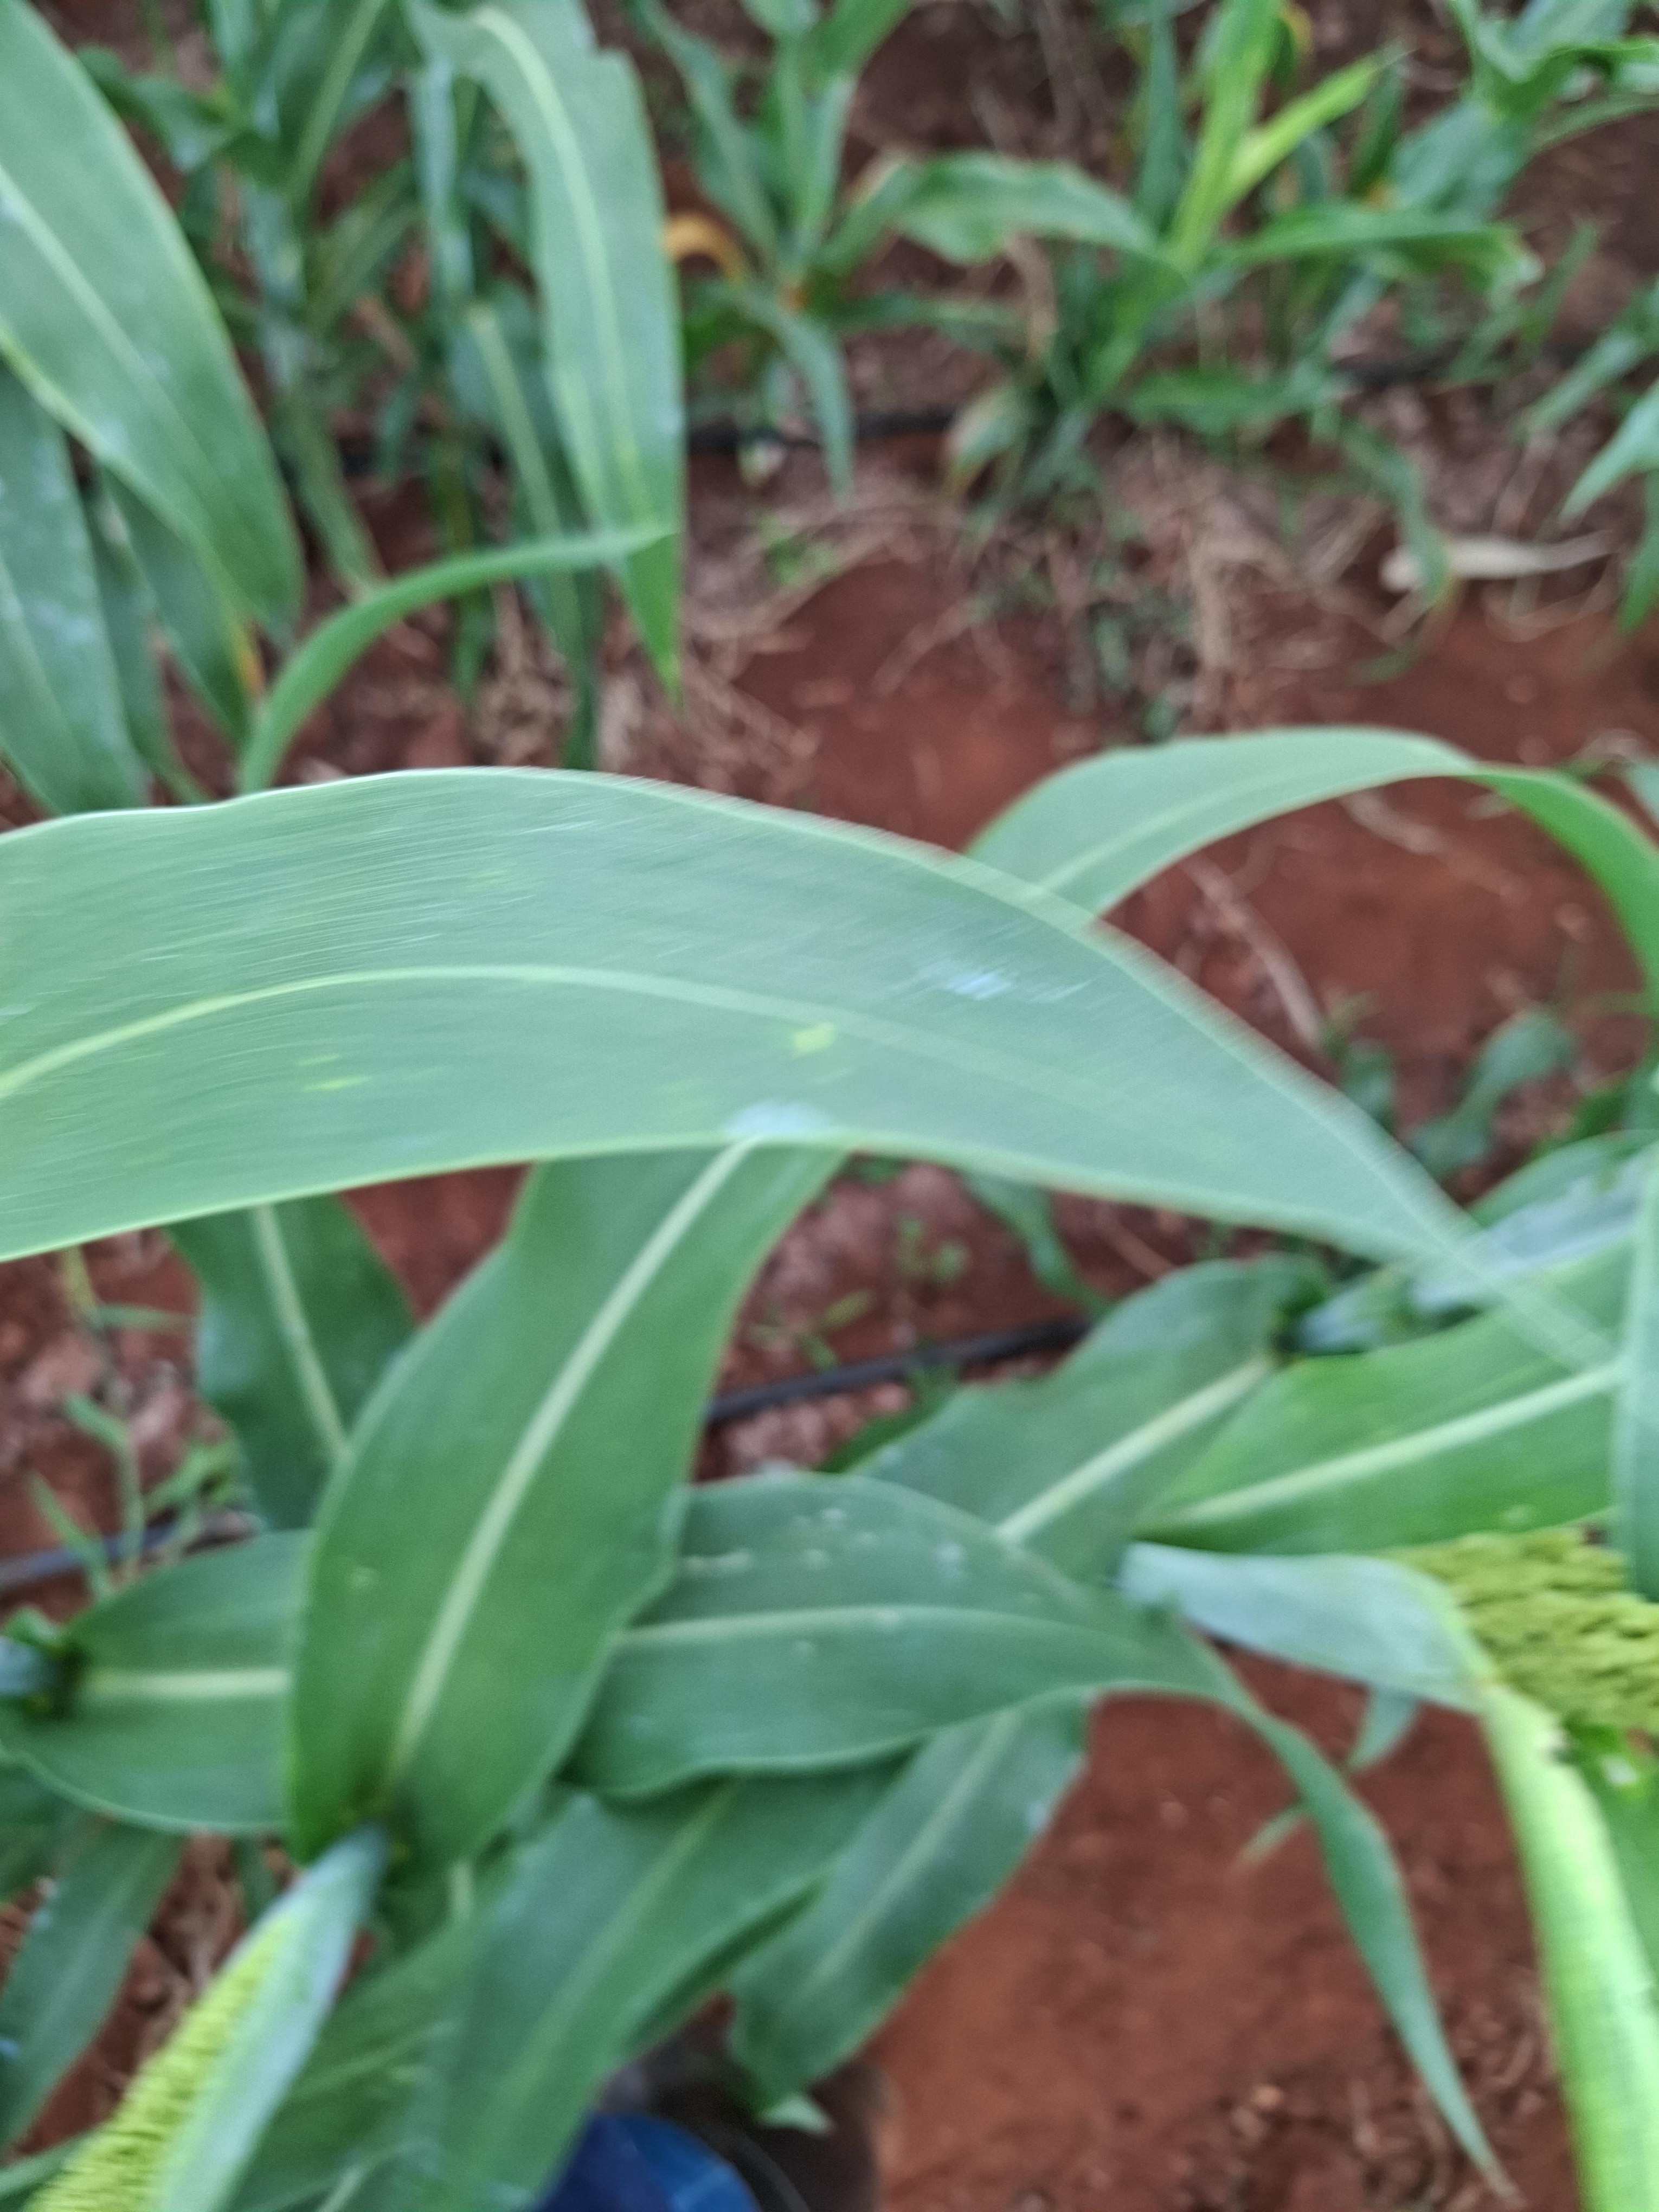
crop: sorghum
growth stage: flowering
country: Kenya
